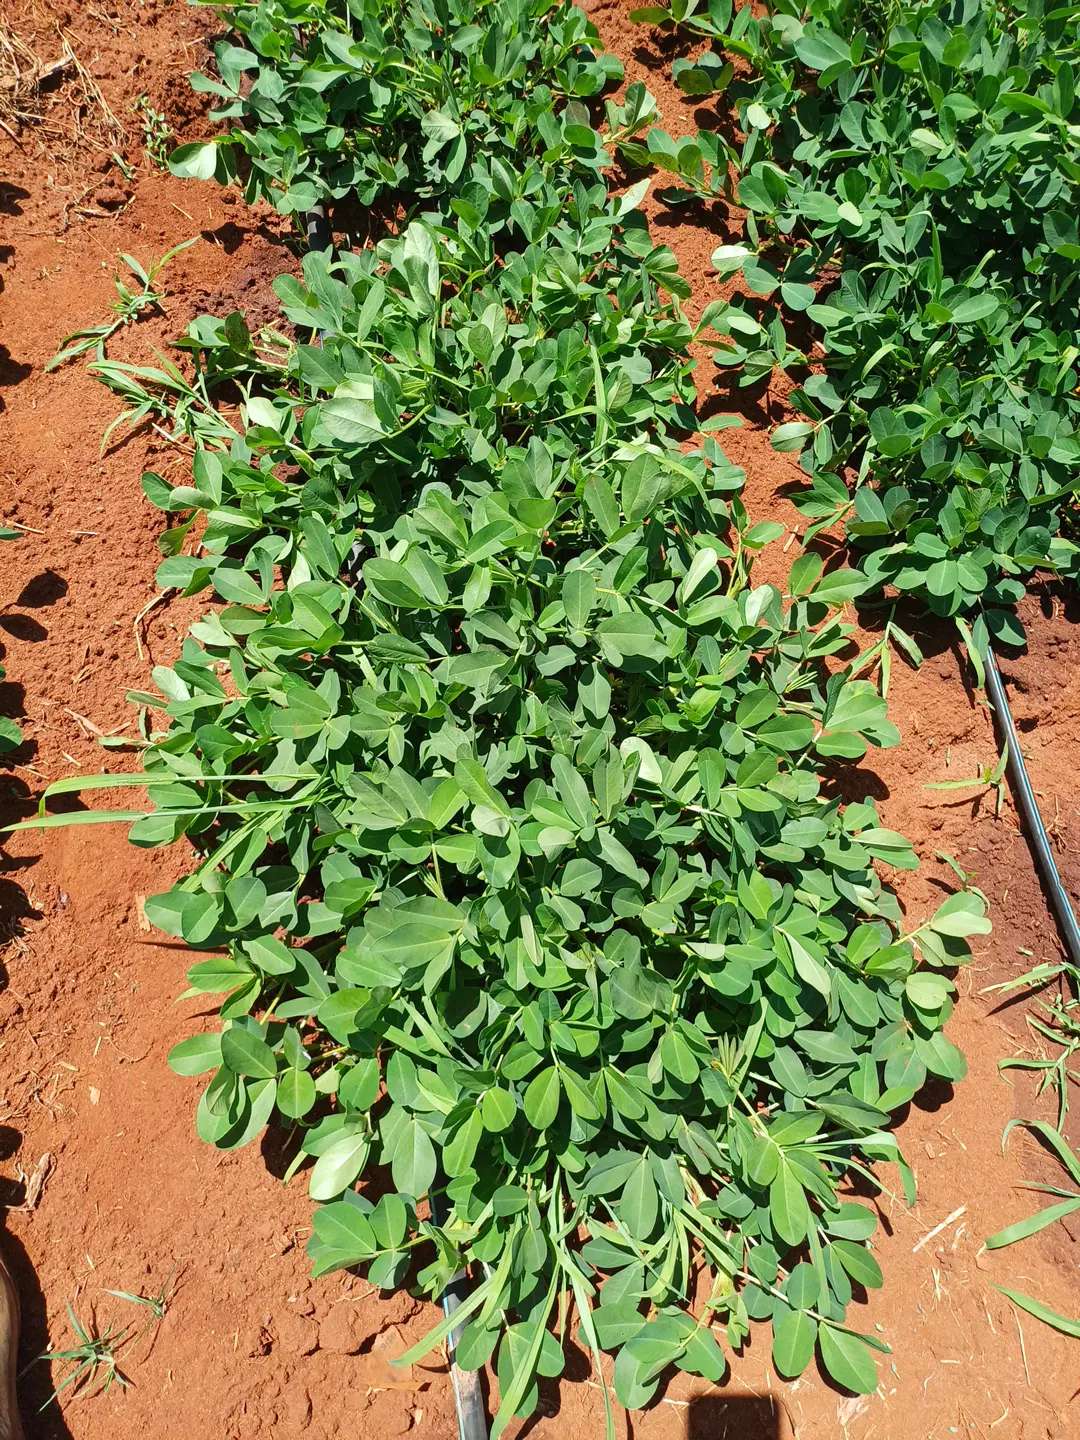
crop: groundnut
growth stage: flowering
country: Kenya
